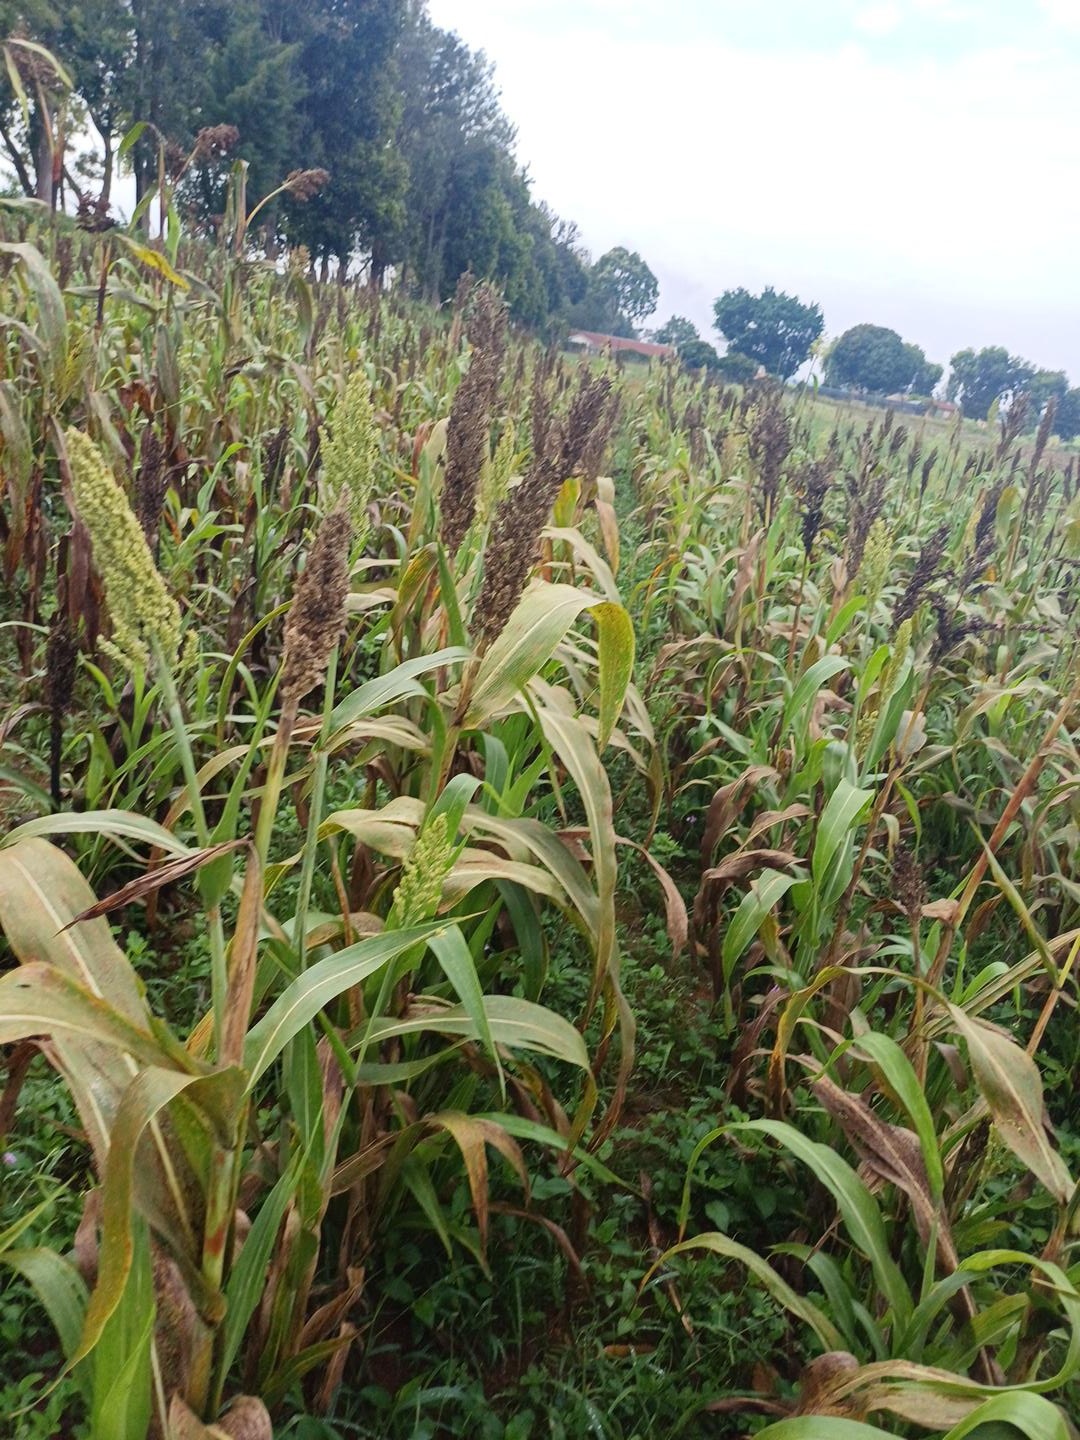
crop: sorghum
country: Kenya
